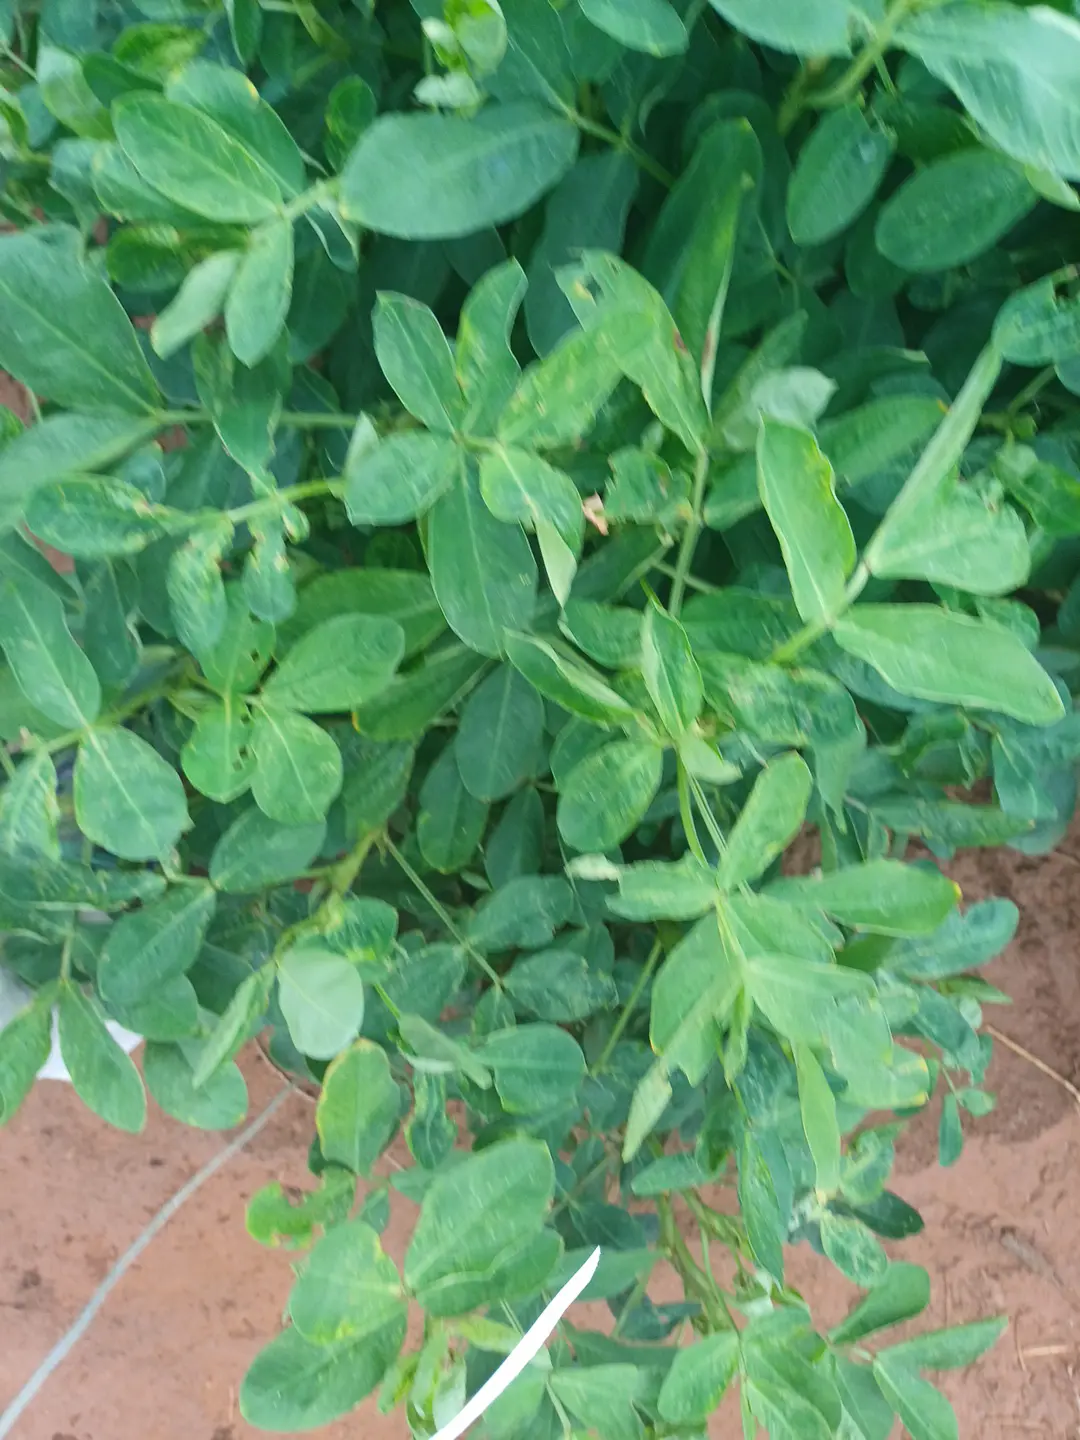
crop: groundnut
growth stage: pegging
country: Kenya
